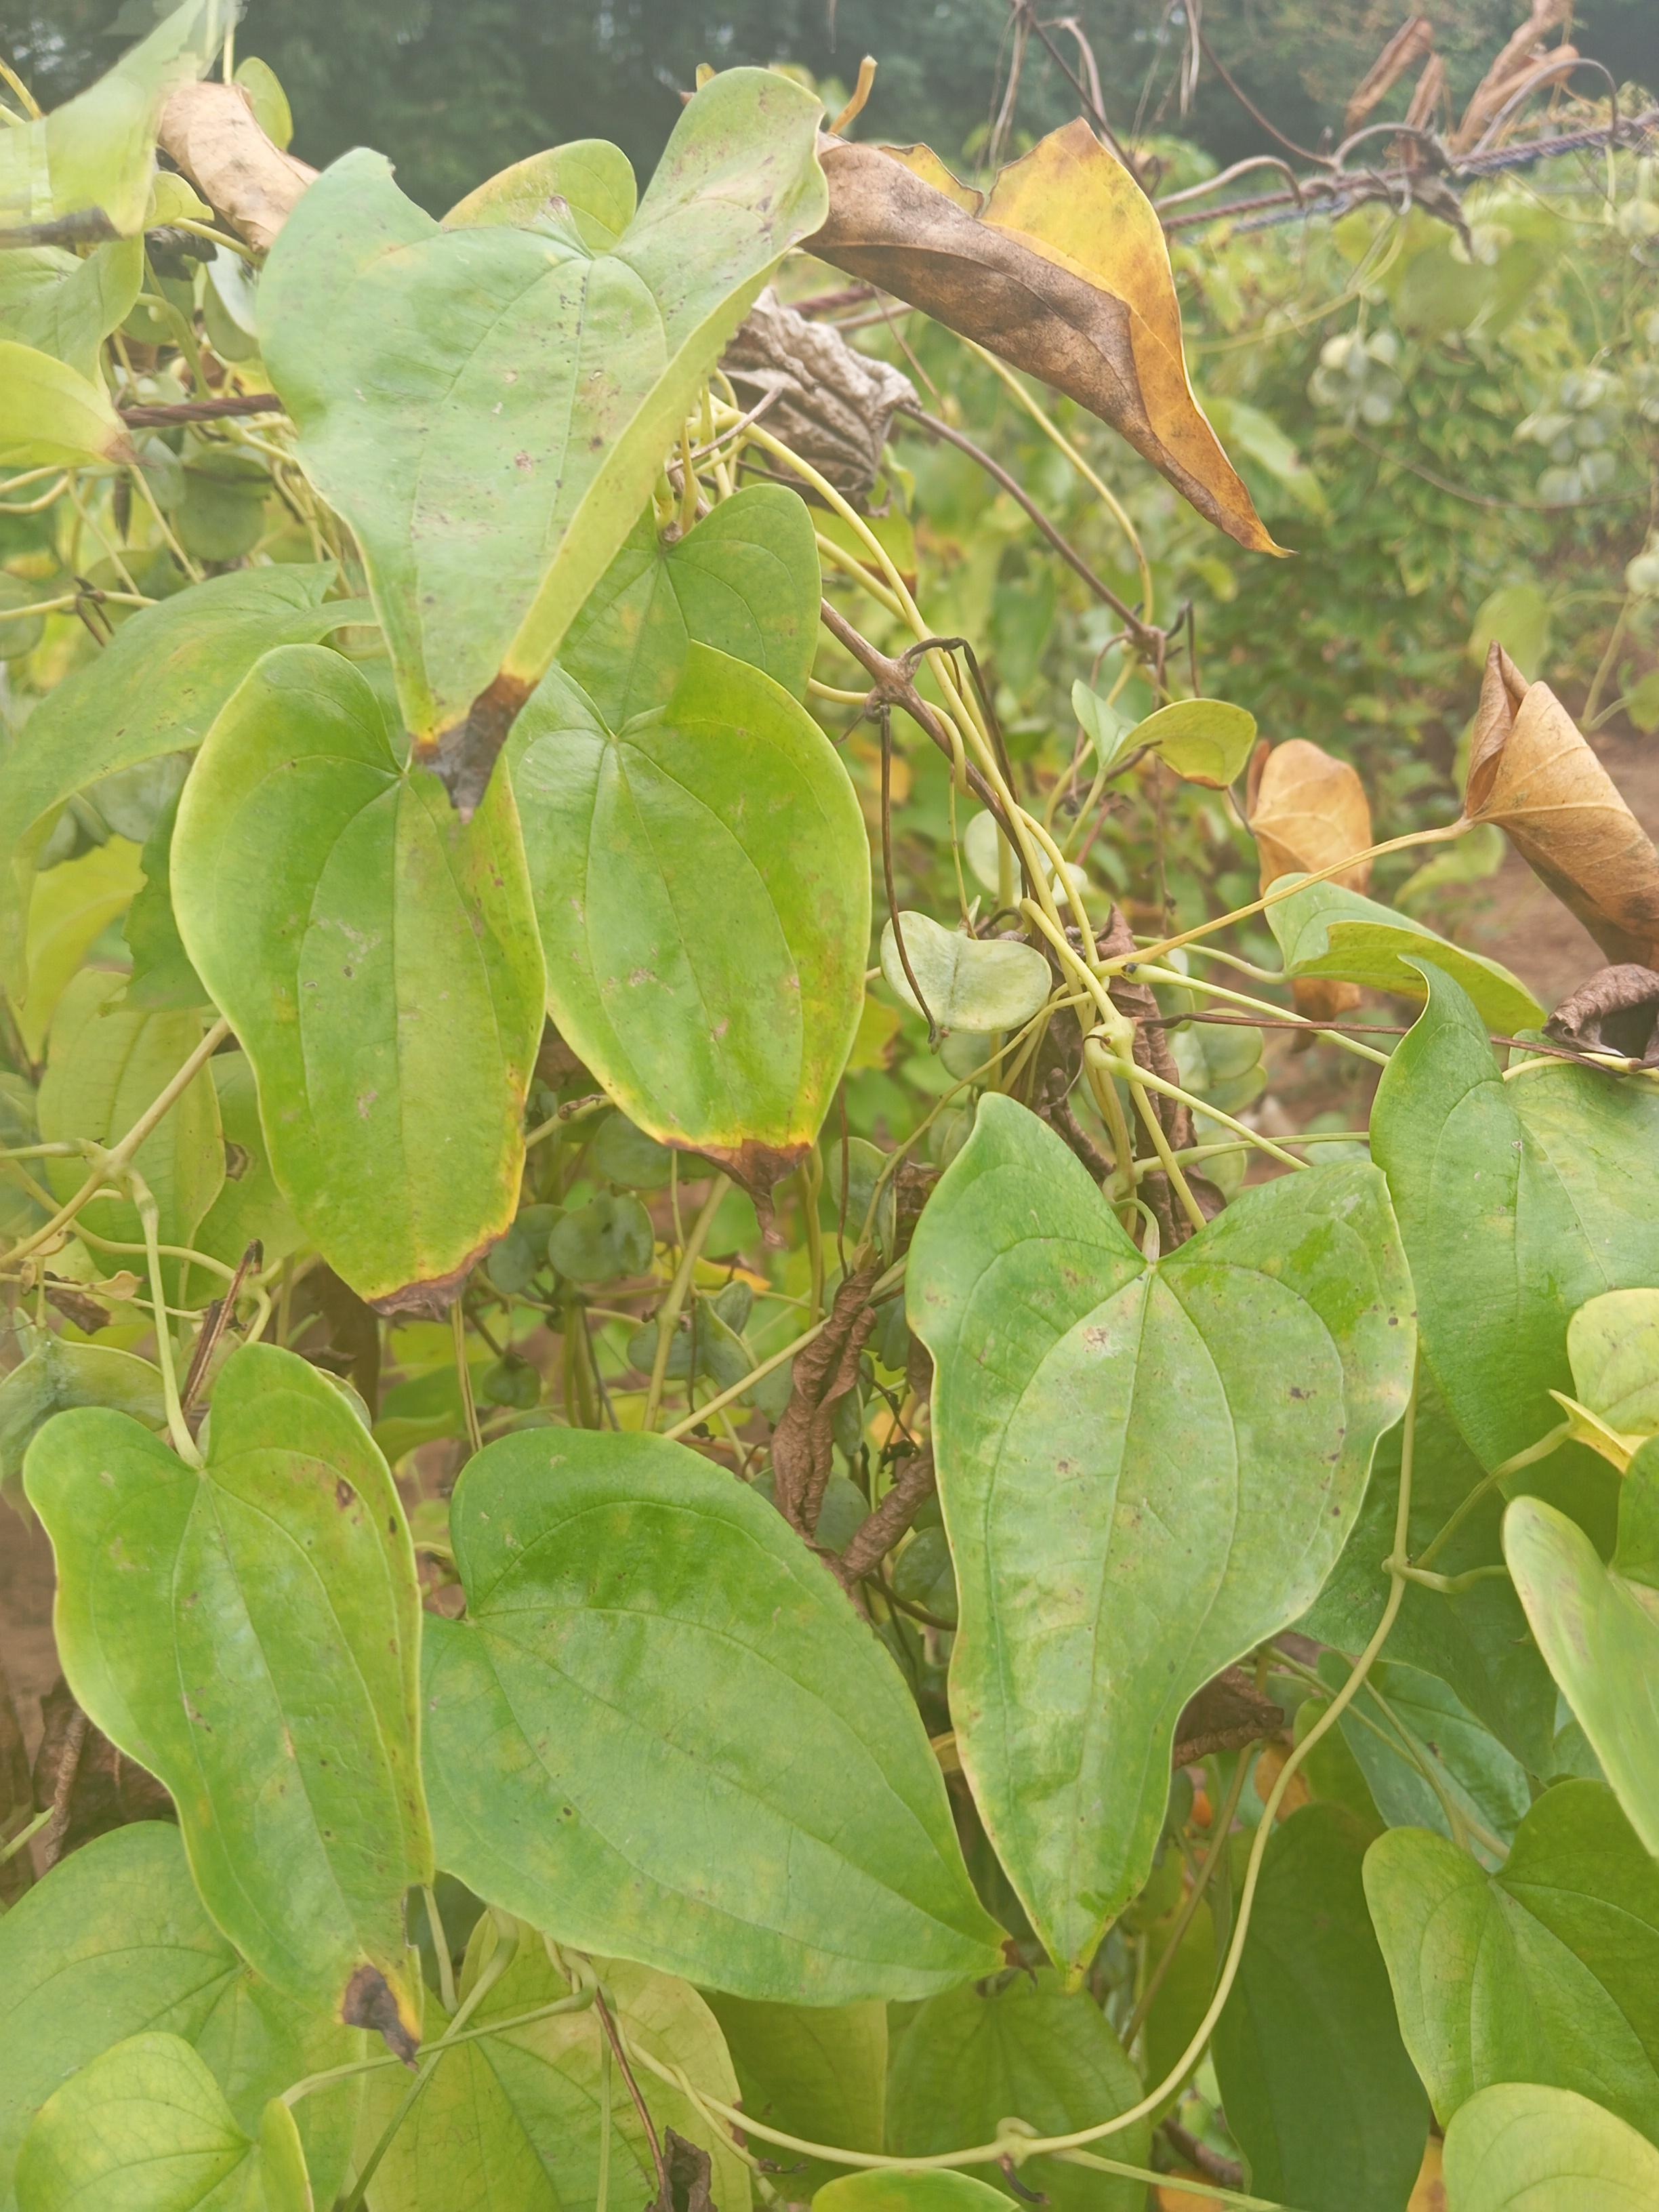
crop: yam
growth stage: maturity
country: Nigeria
